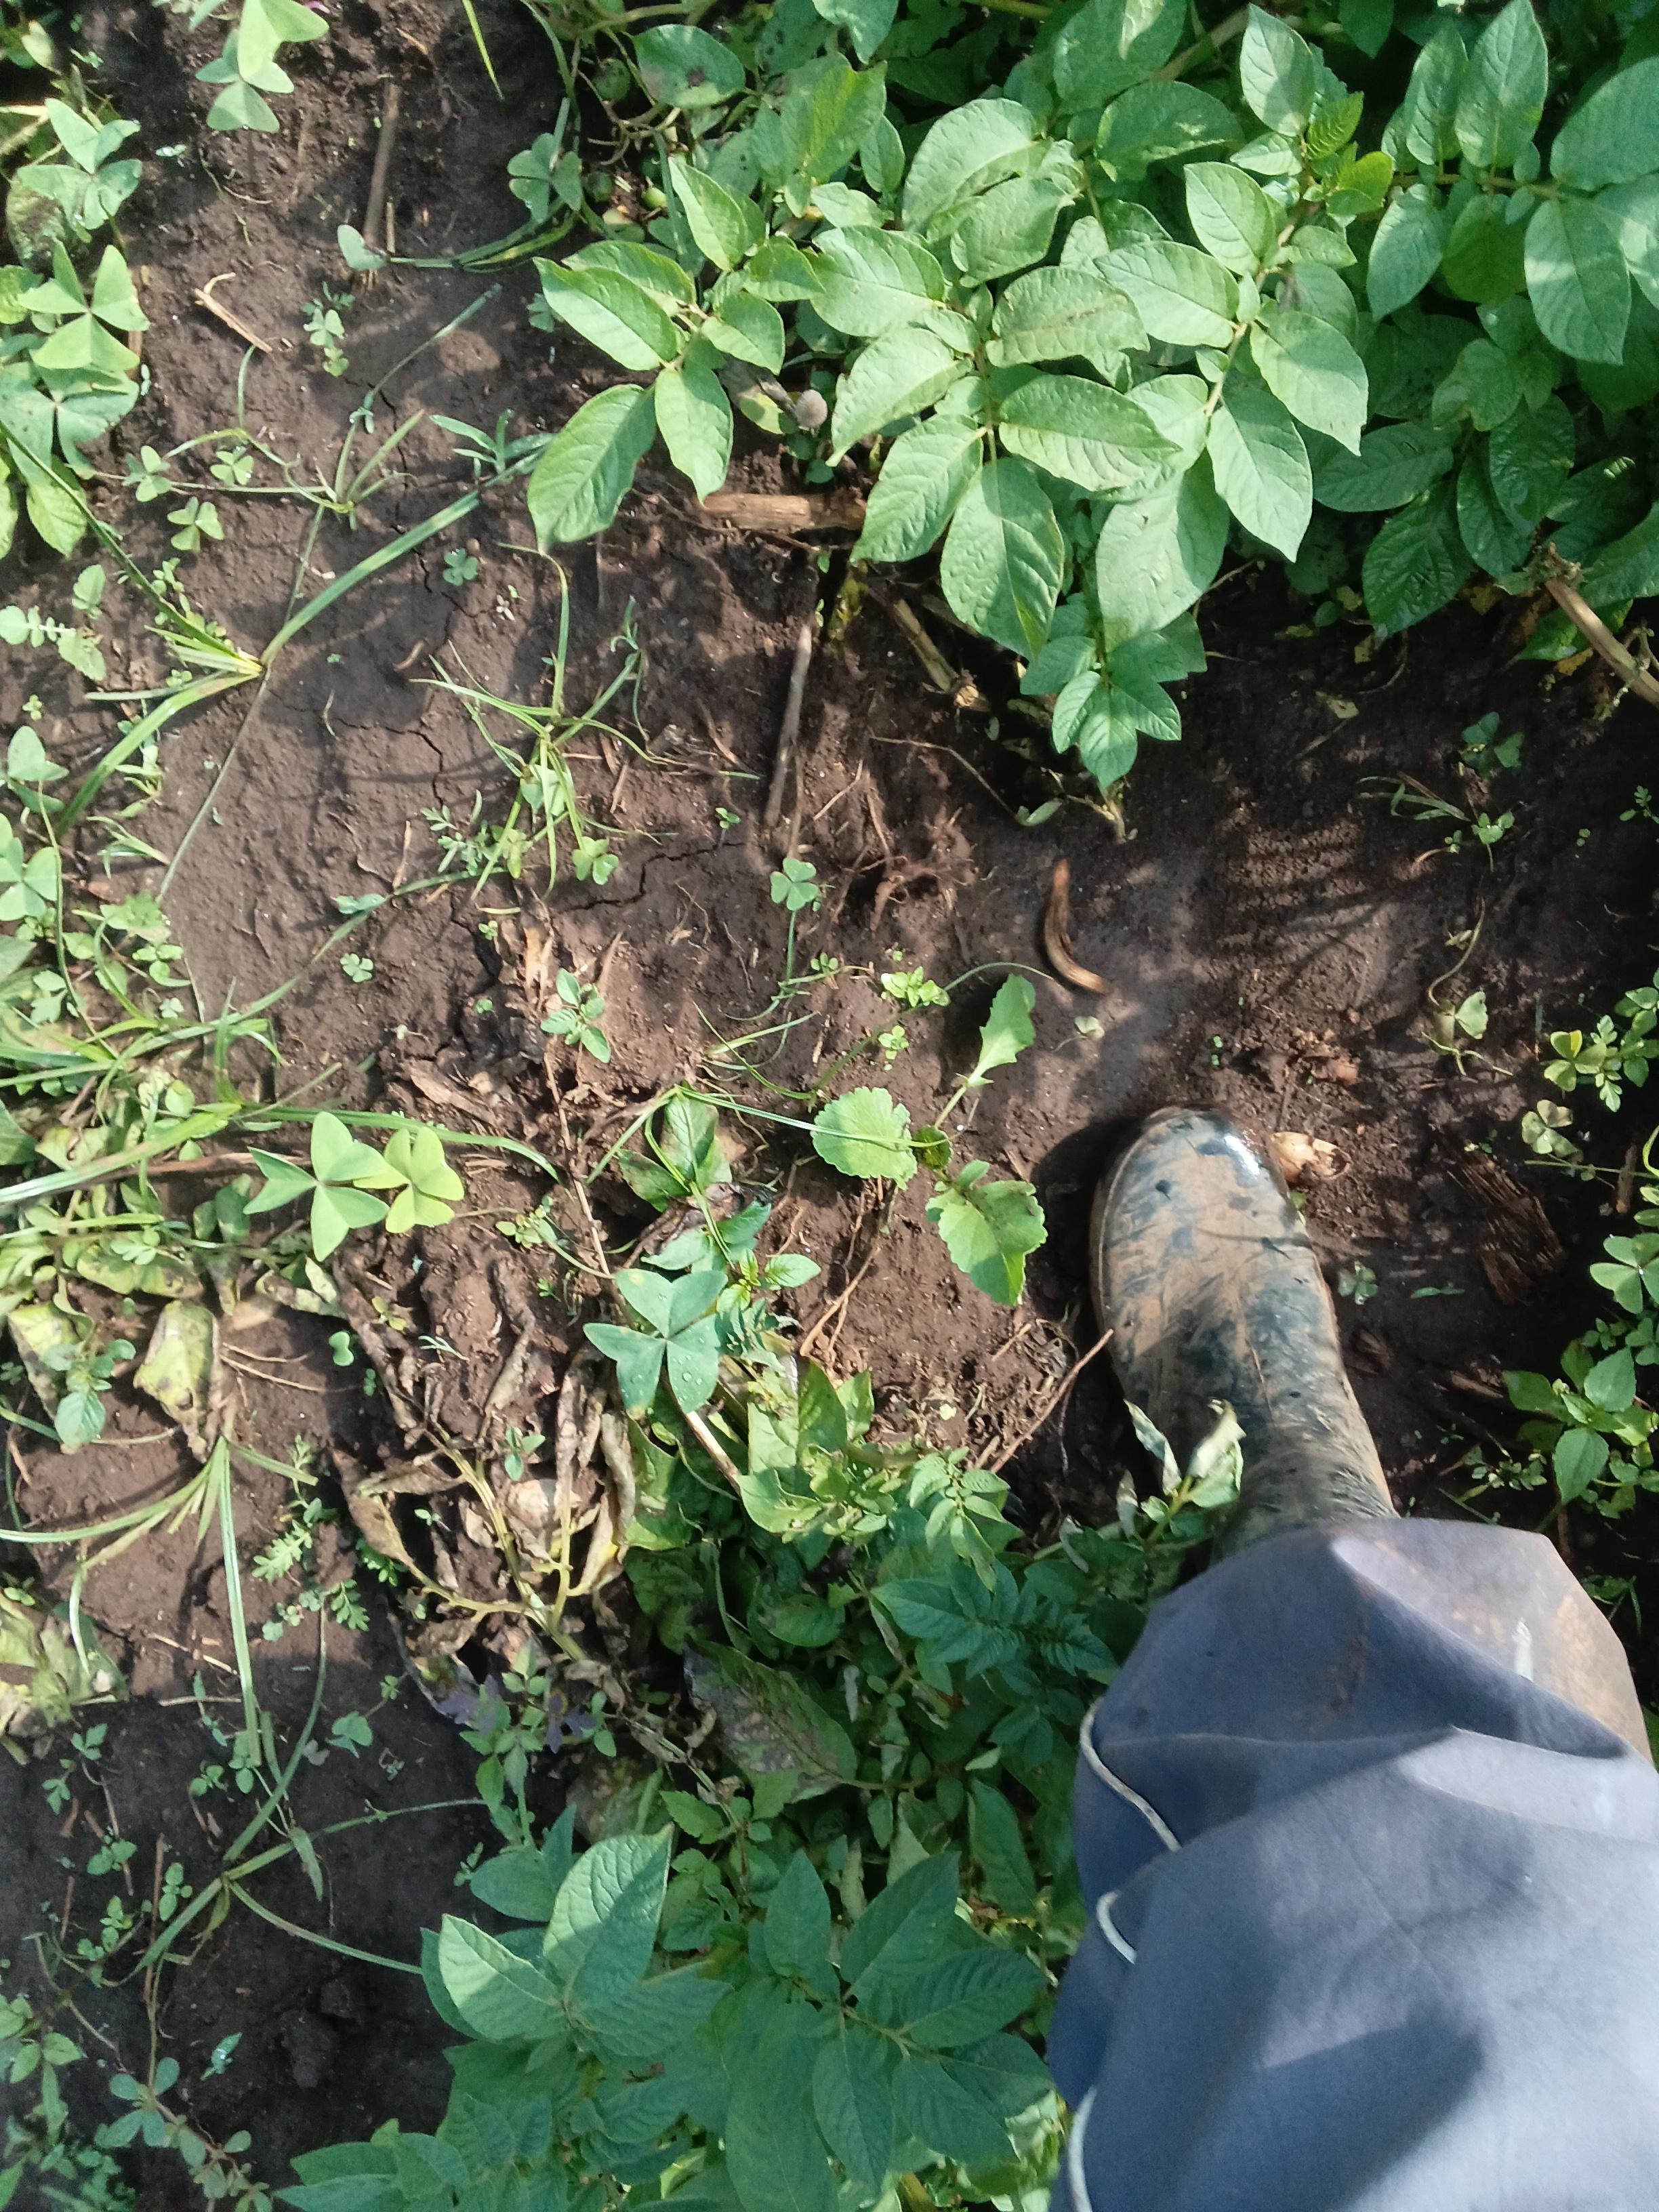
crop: potato
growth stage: flowering
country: Kenya
